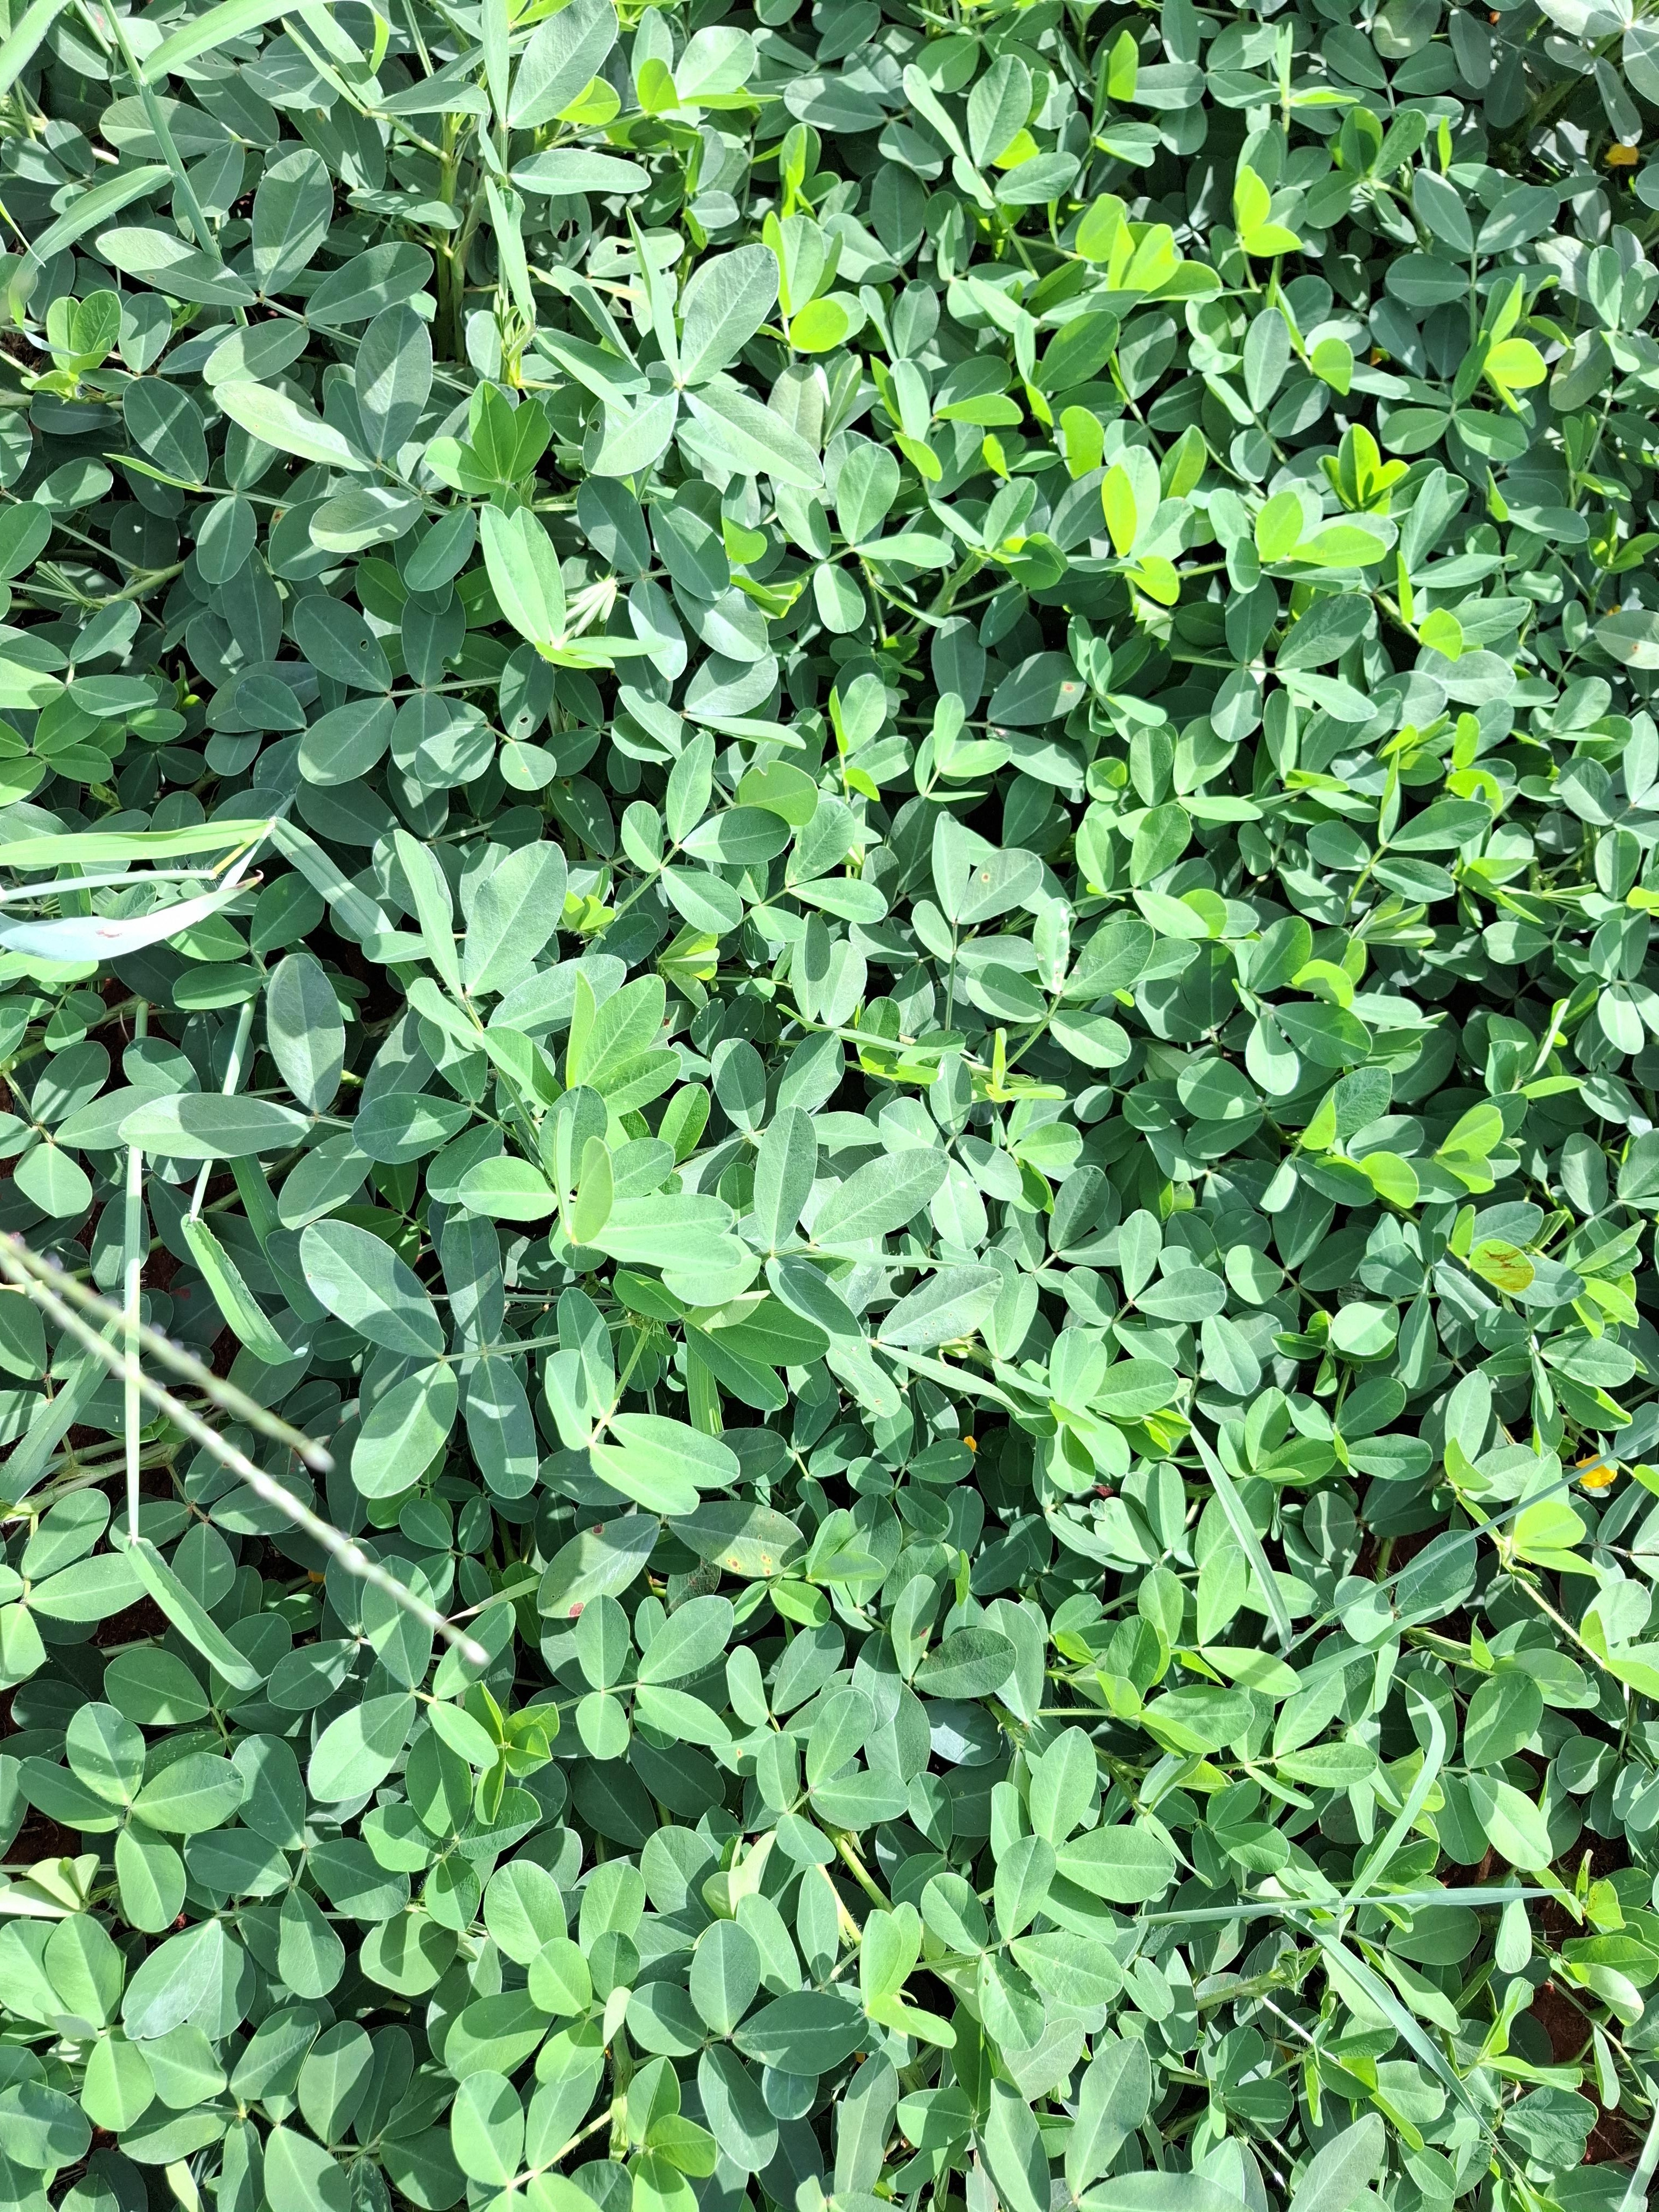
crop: groundnut
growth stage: flowering
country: Kenya
